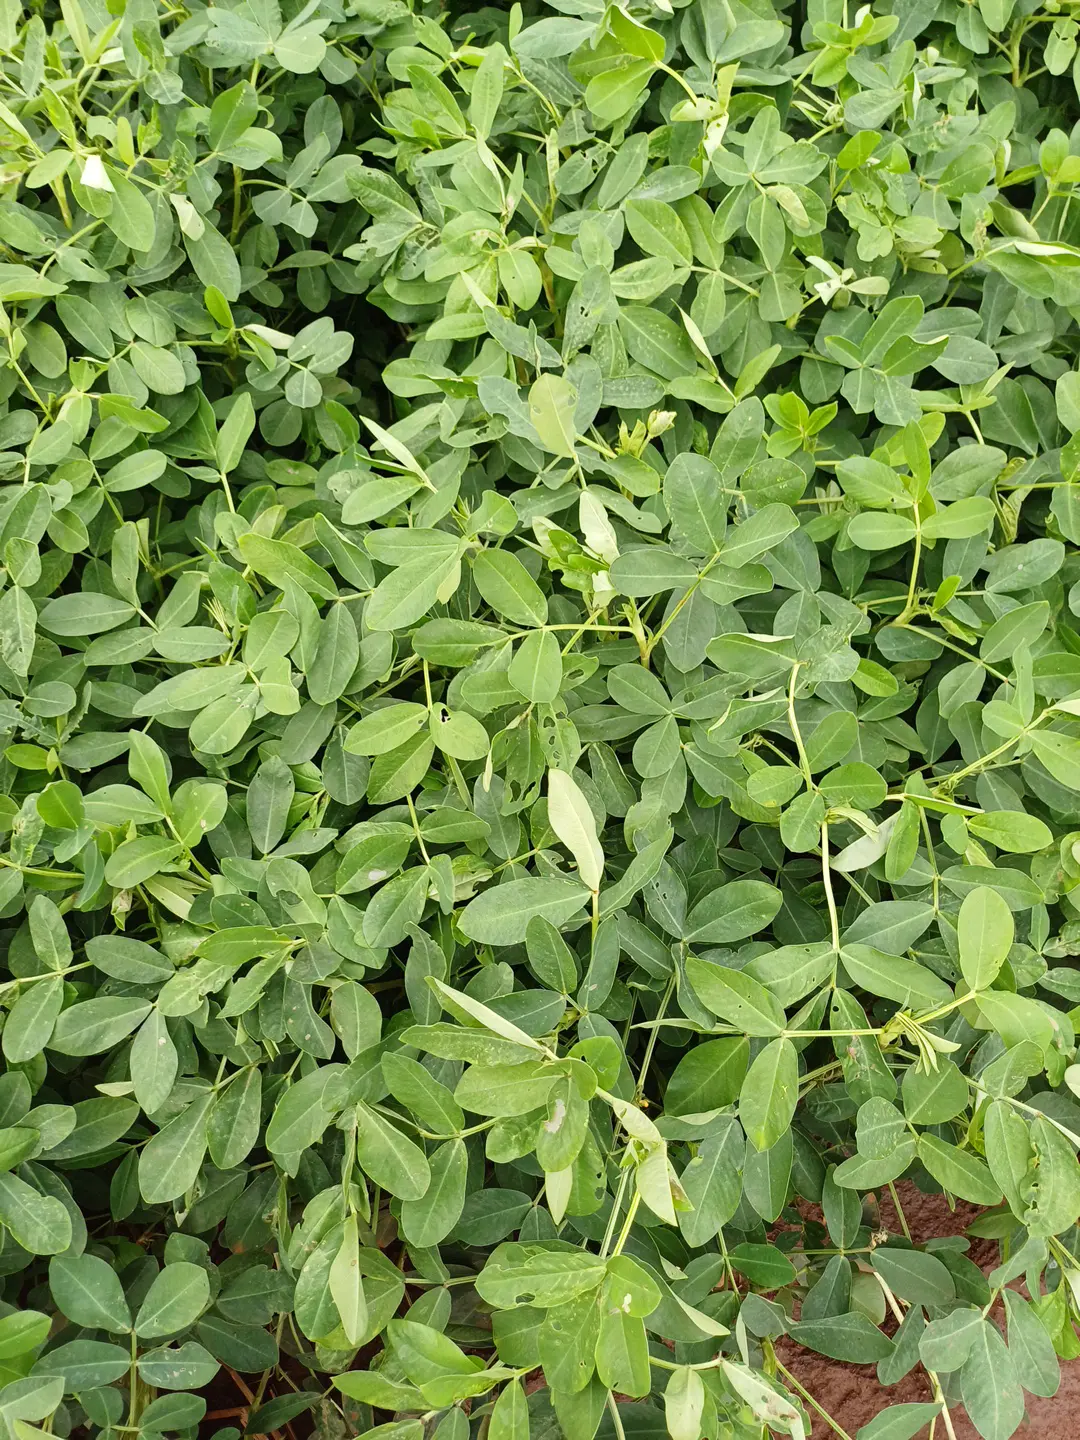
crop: groundnut
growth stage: flowering
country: Kenya
